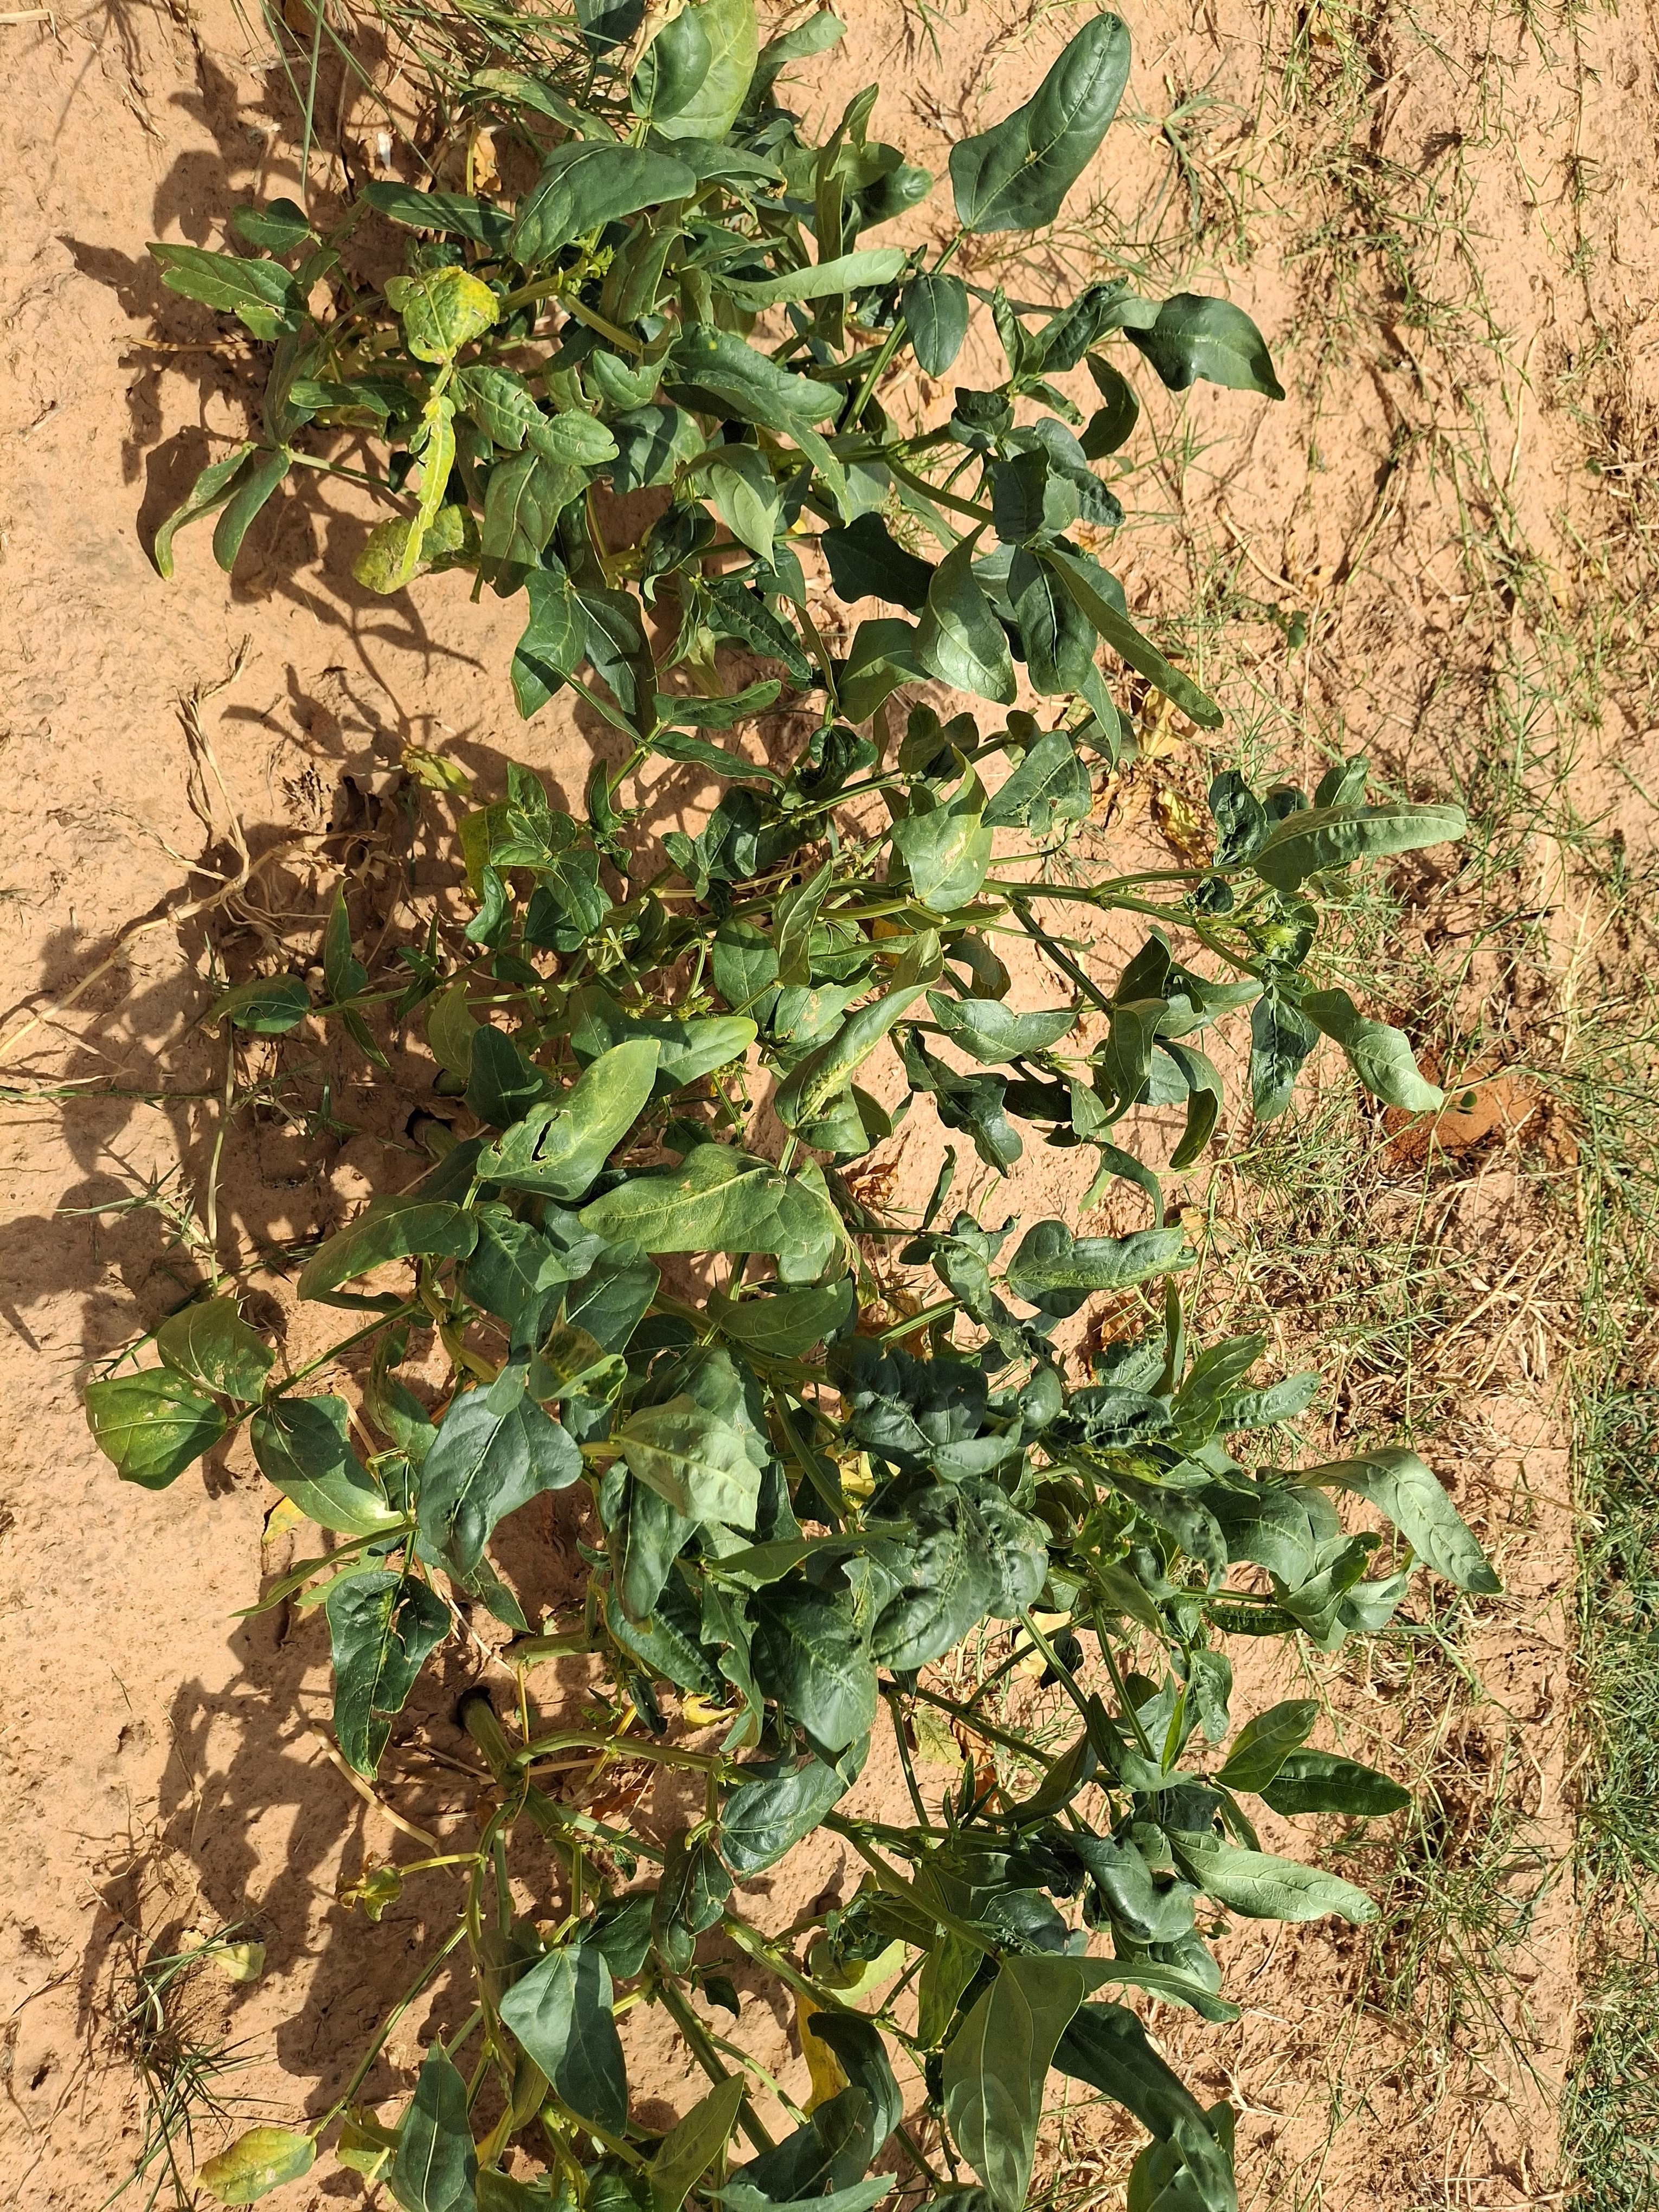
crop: cowpea
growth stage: harvest maturity
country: Nigeria
